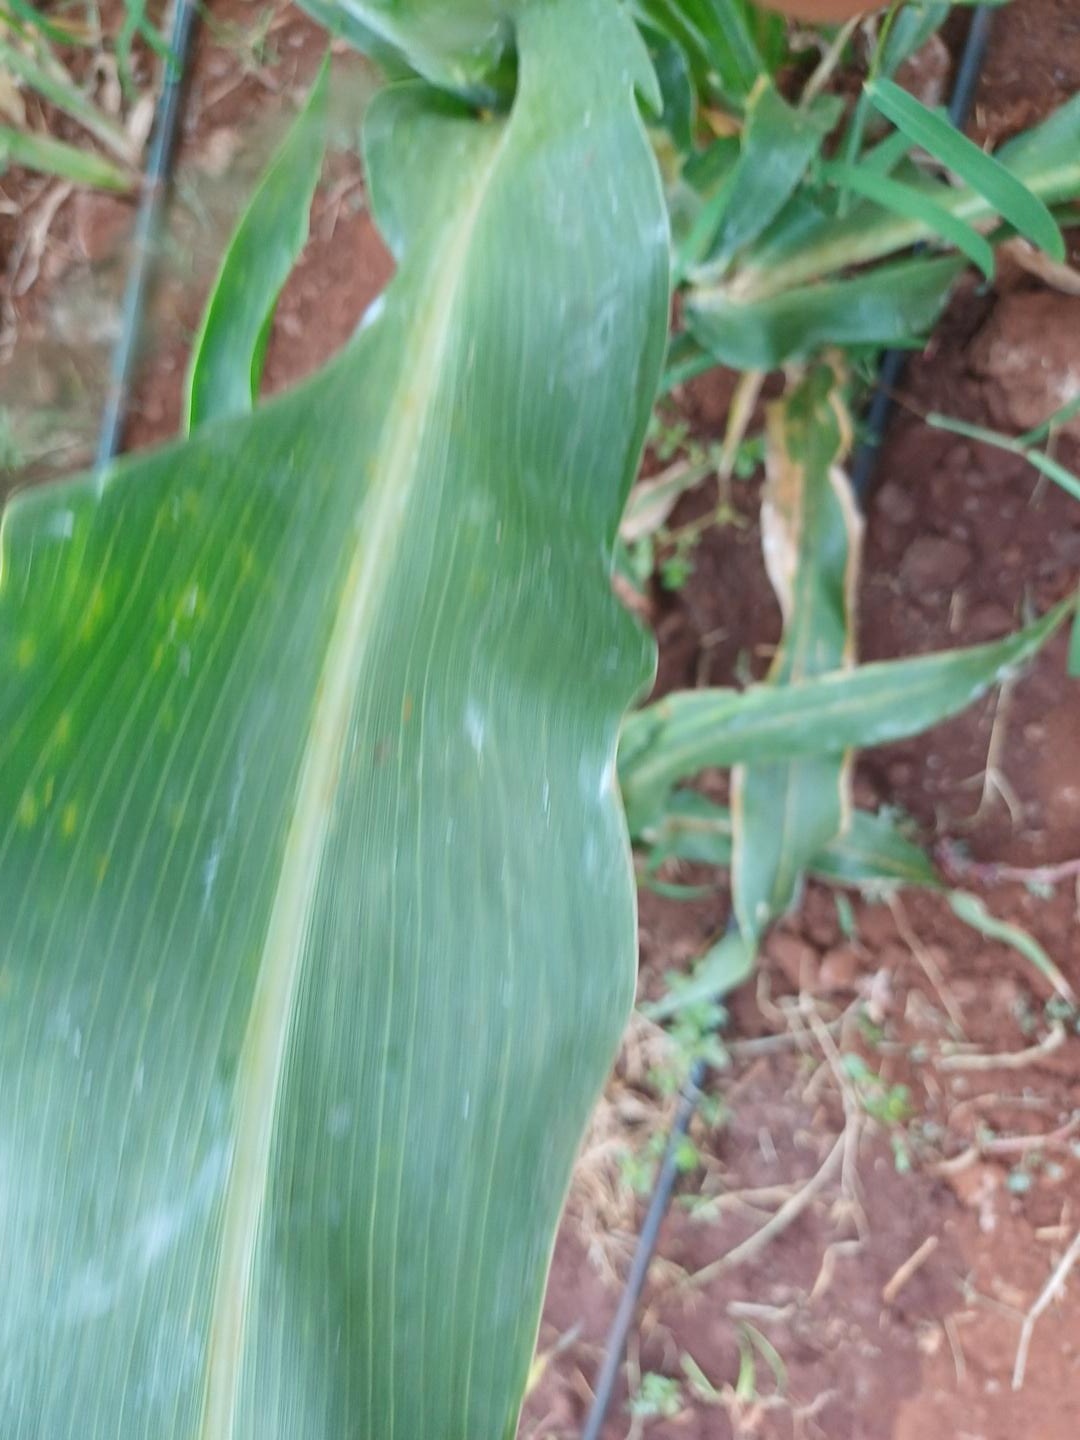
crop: sorghum
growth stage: heading tuber
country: Kenya
